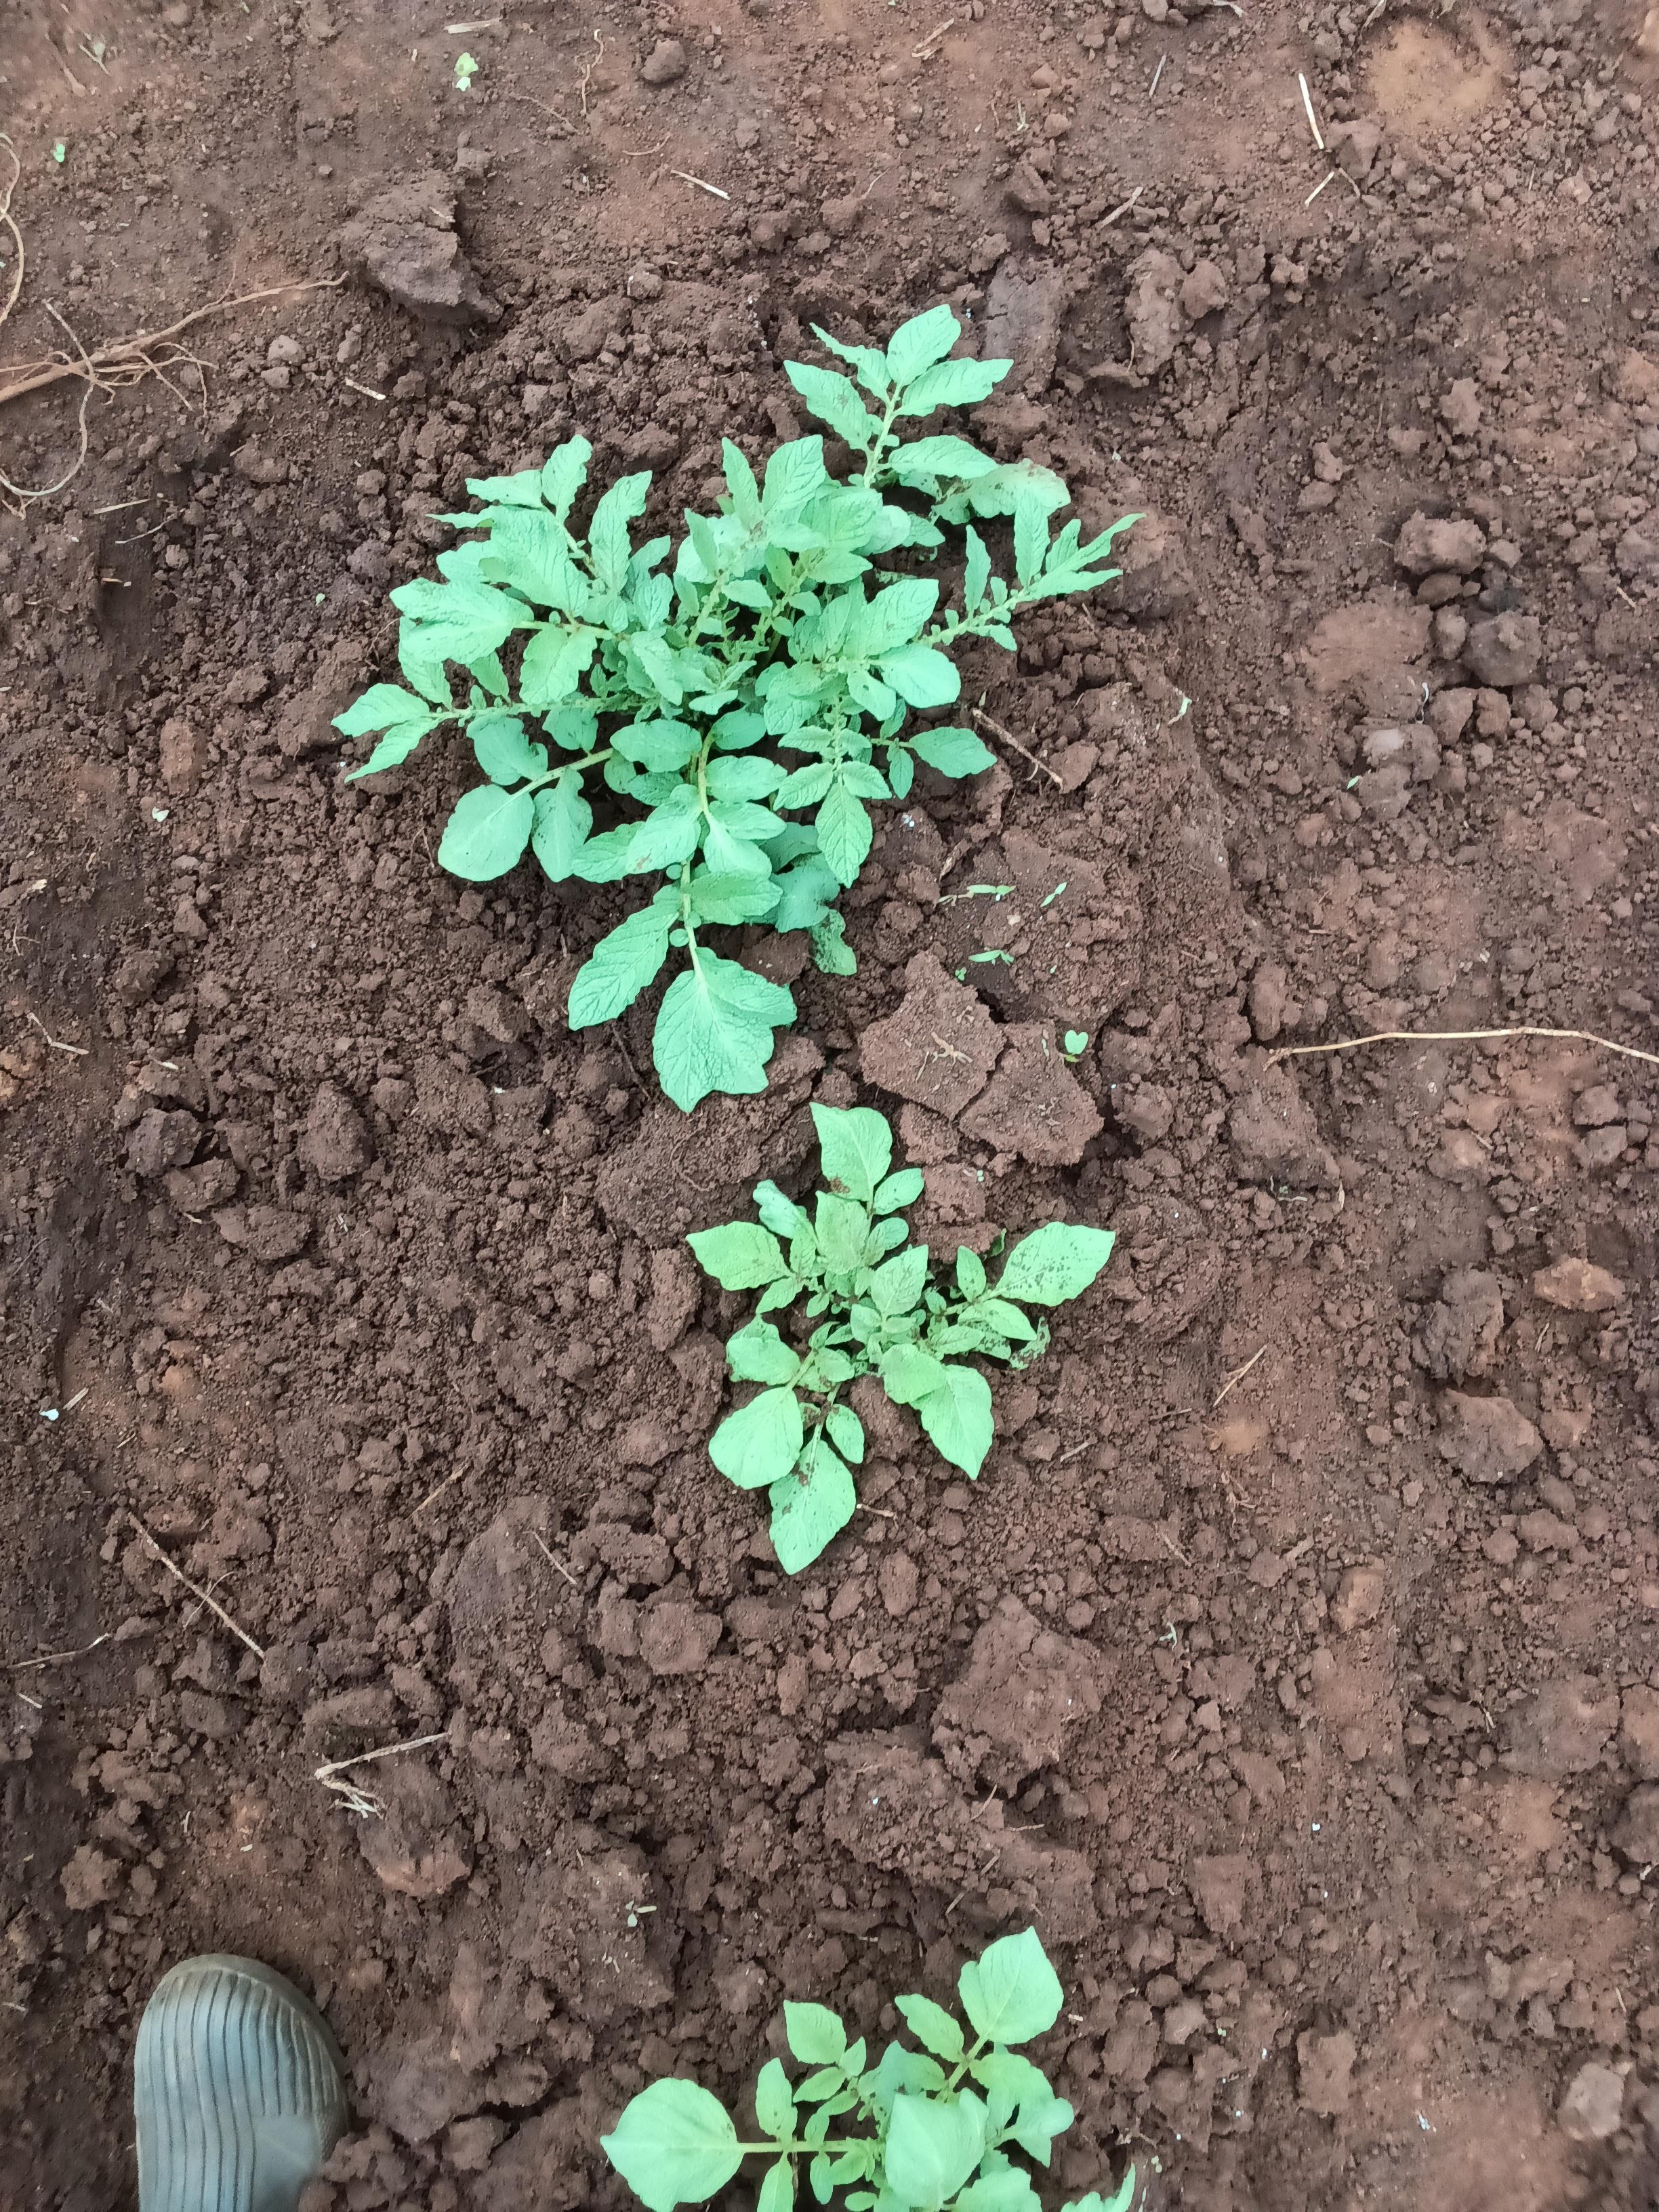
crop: potato
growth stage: sprouting emergence
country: Kenya
